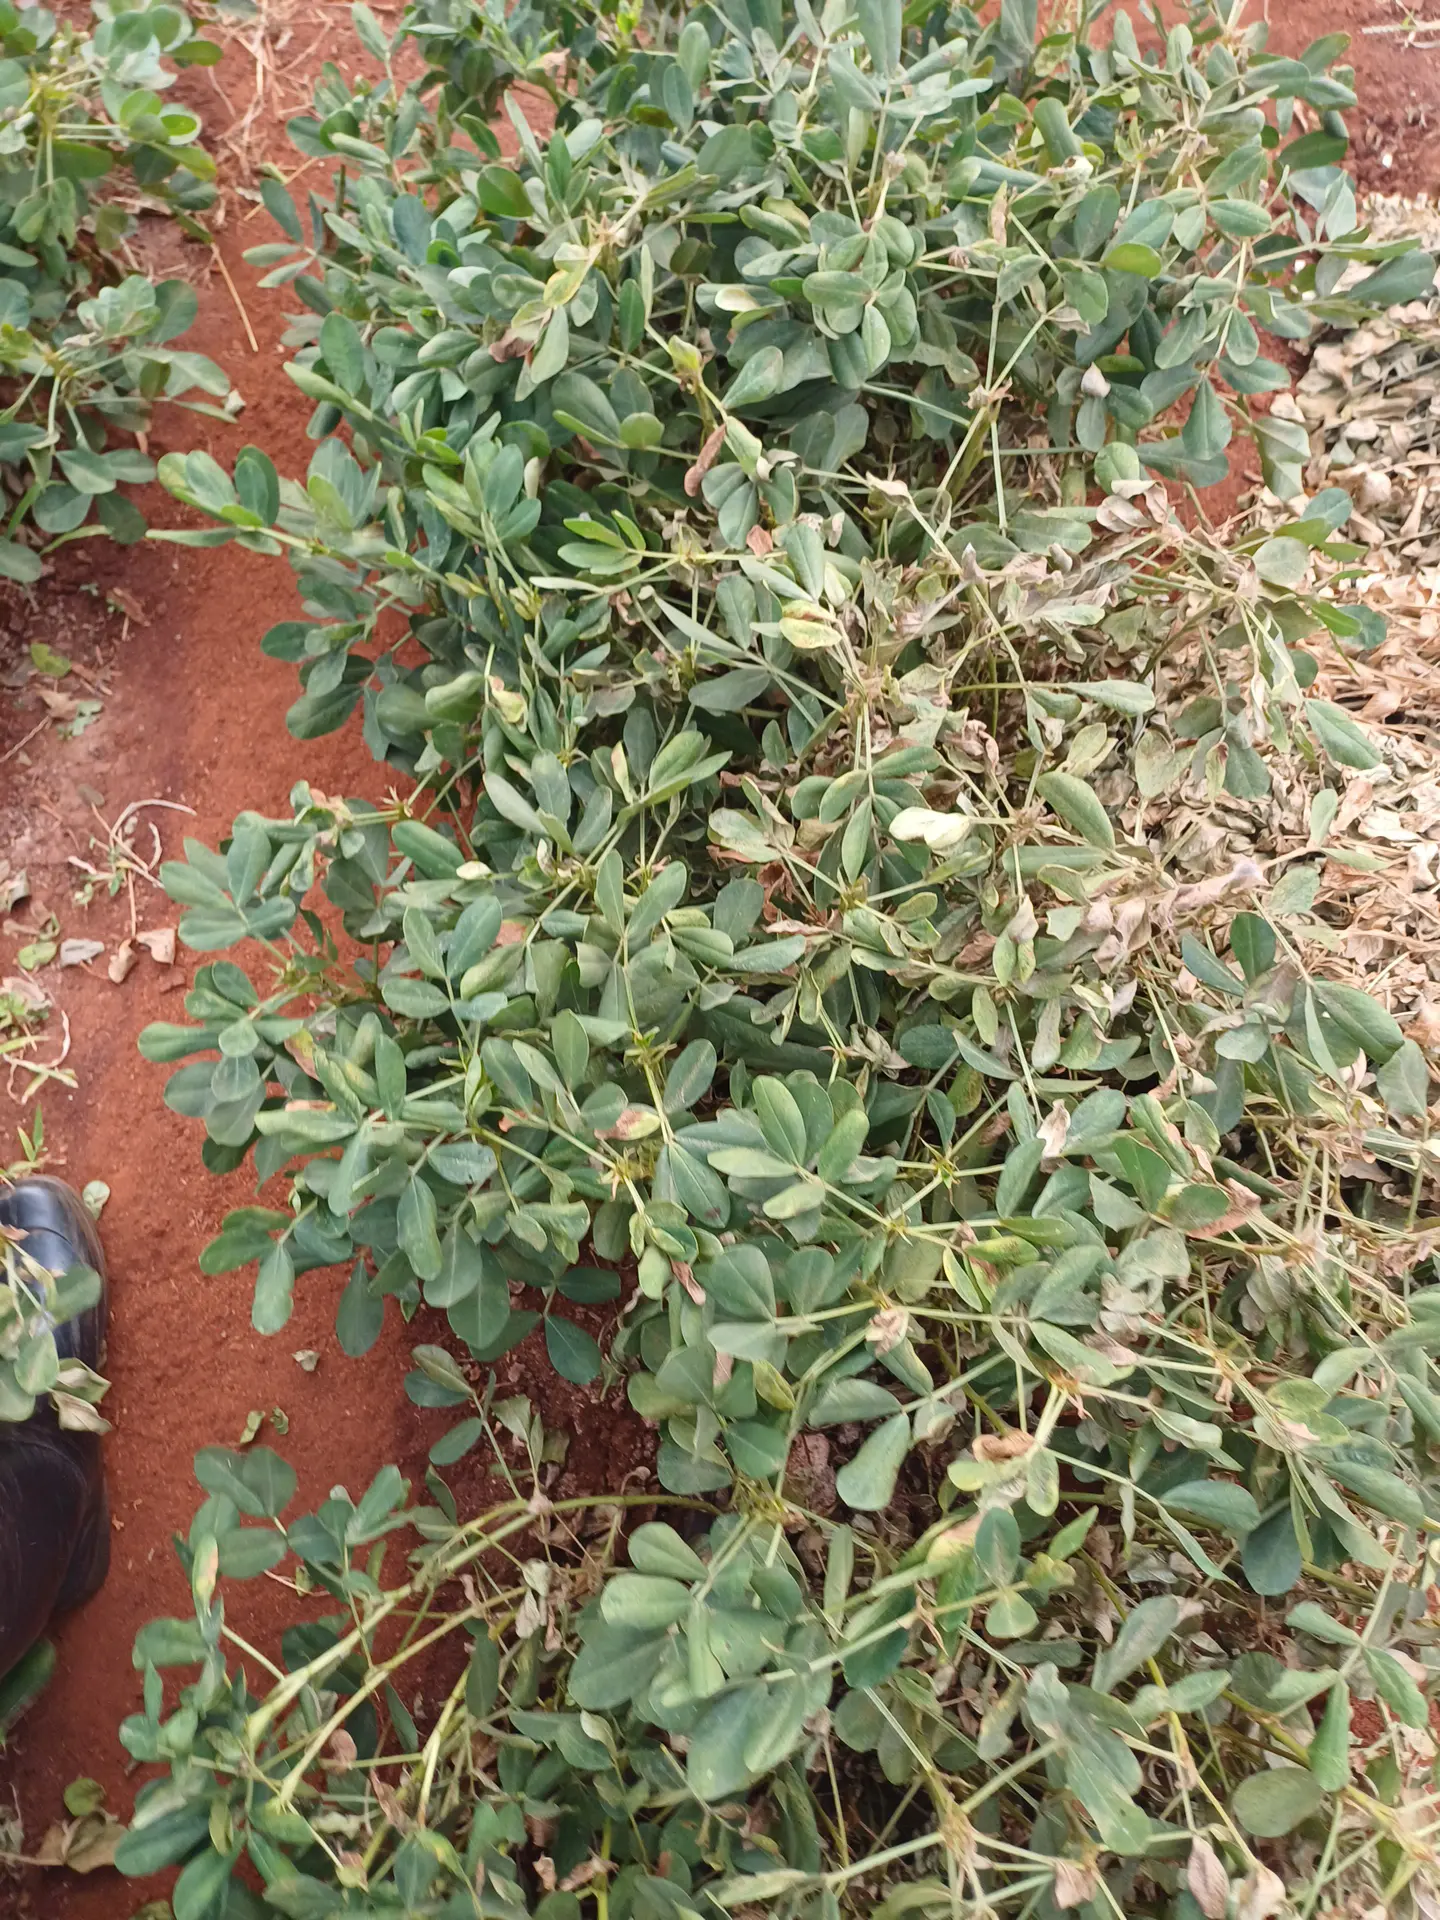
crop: groundnut
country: Kenya
